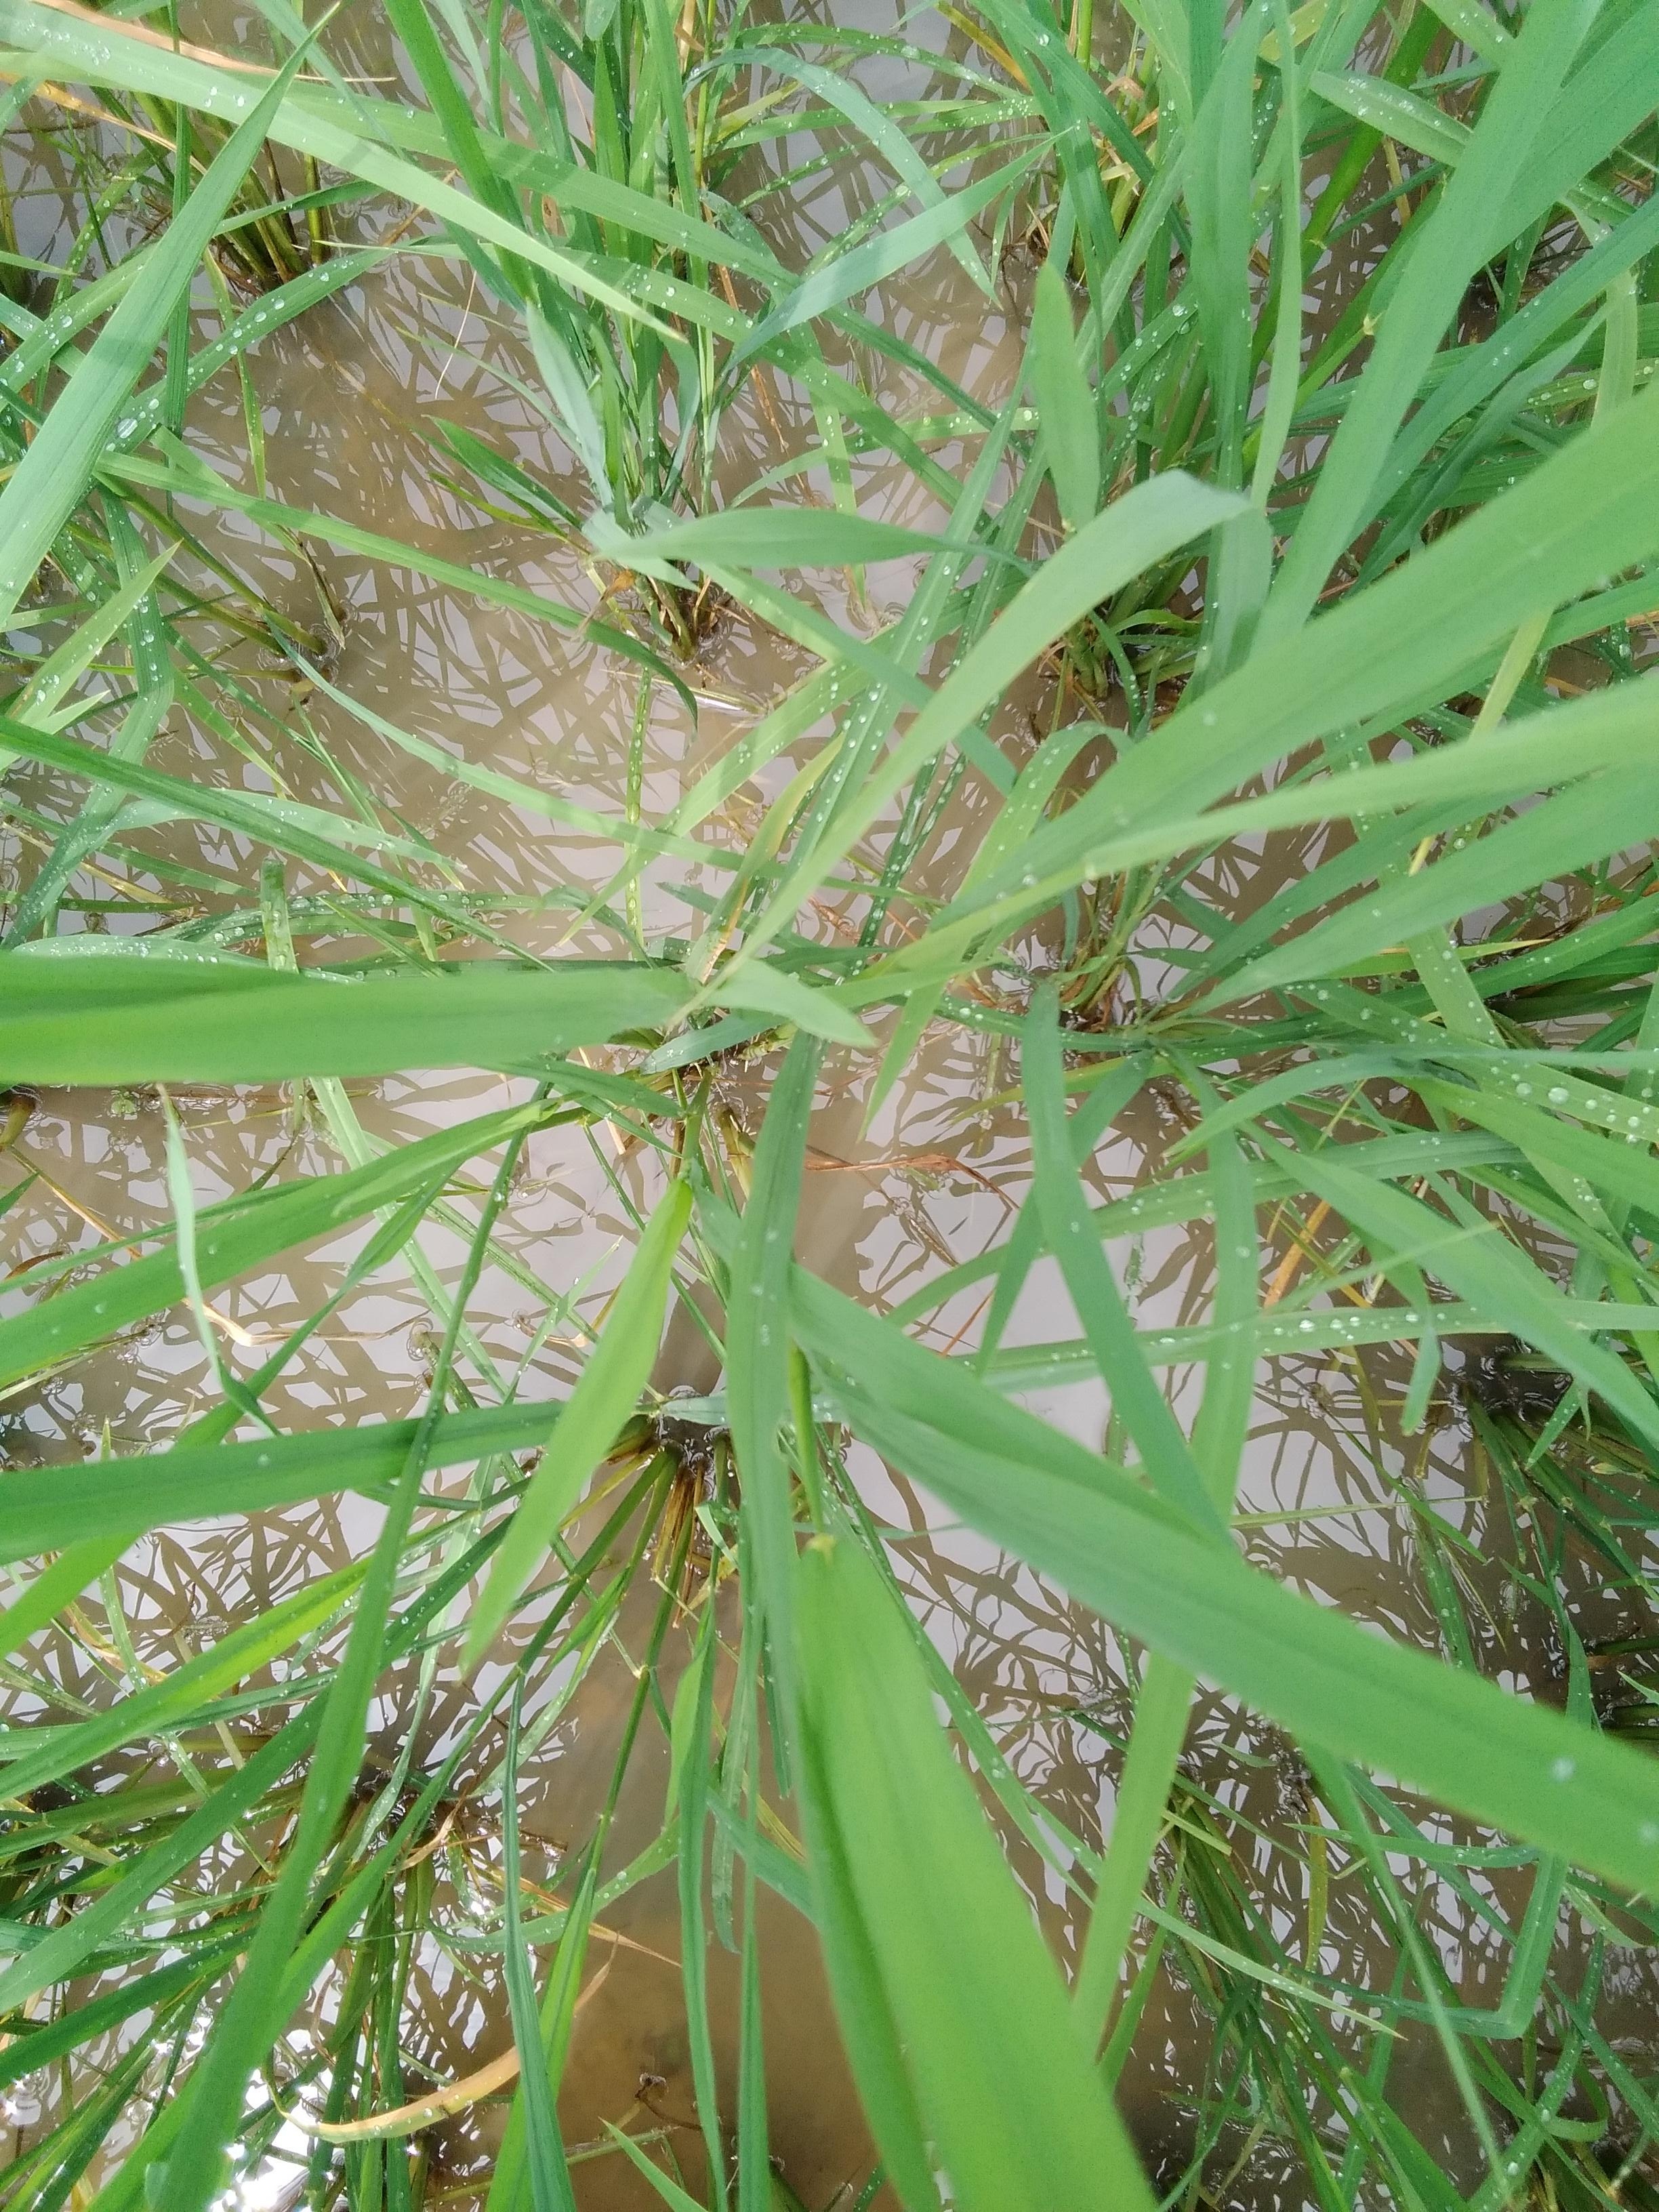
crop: rice
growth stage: booting
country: Nigeria
